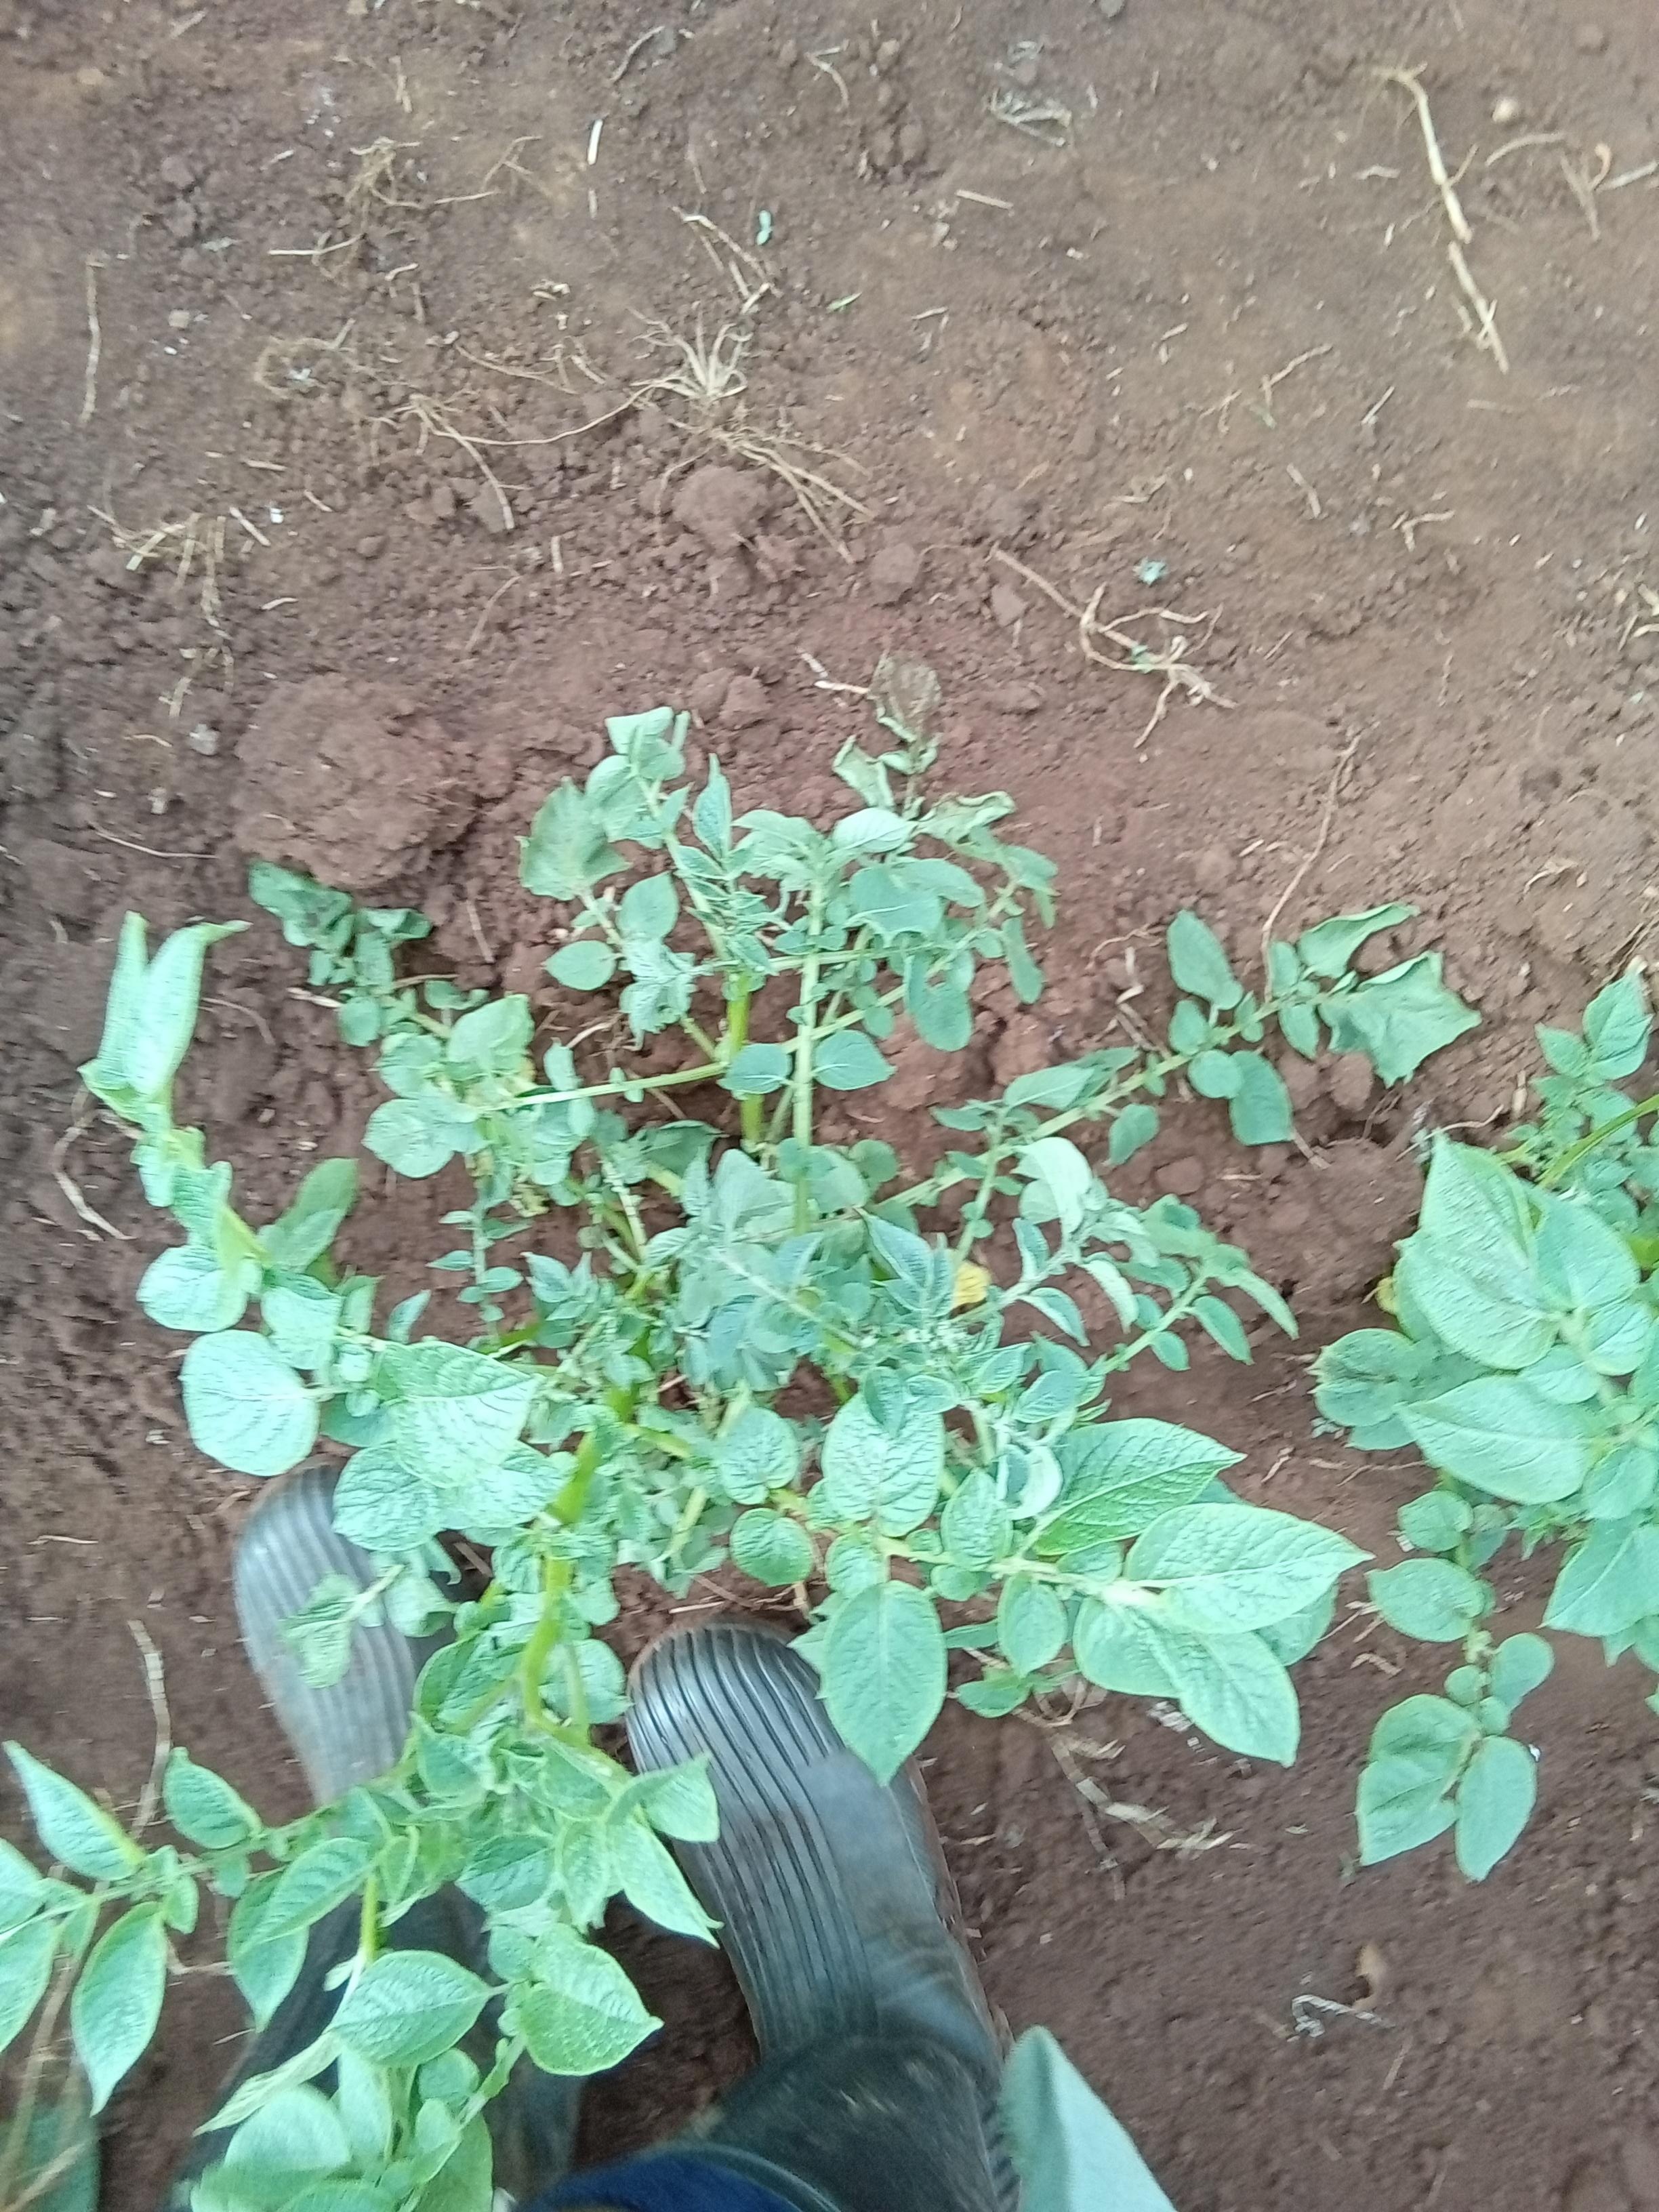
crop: potato
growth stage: vegetative
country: Kenya
